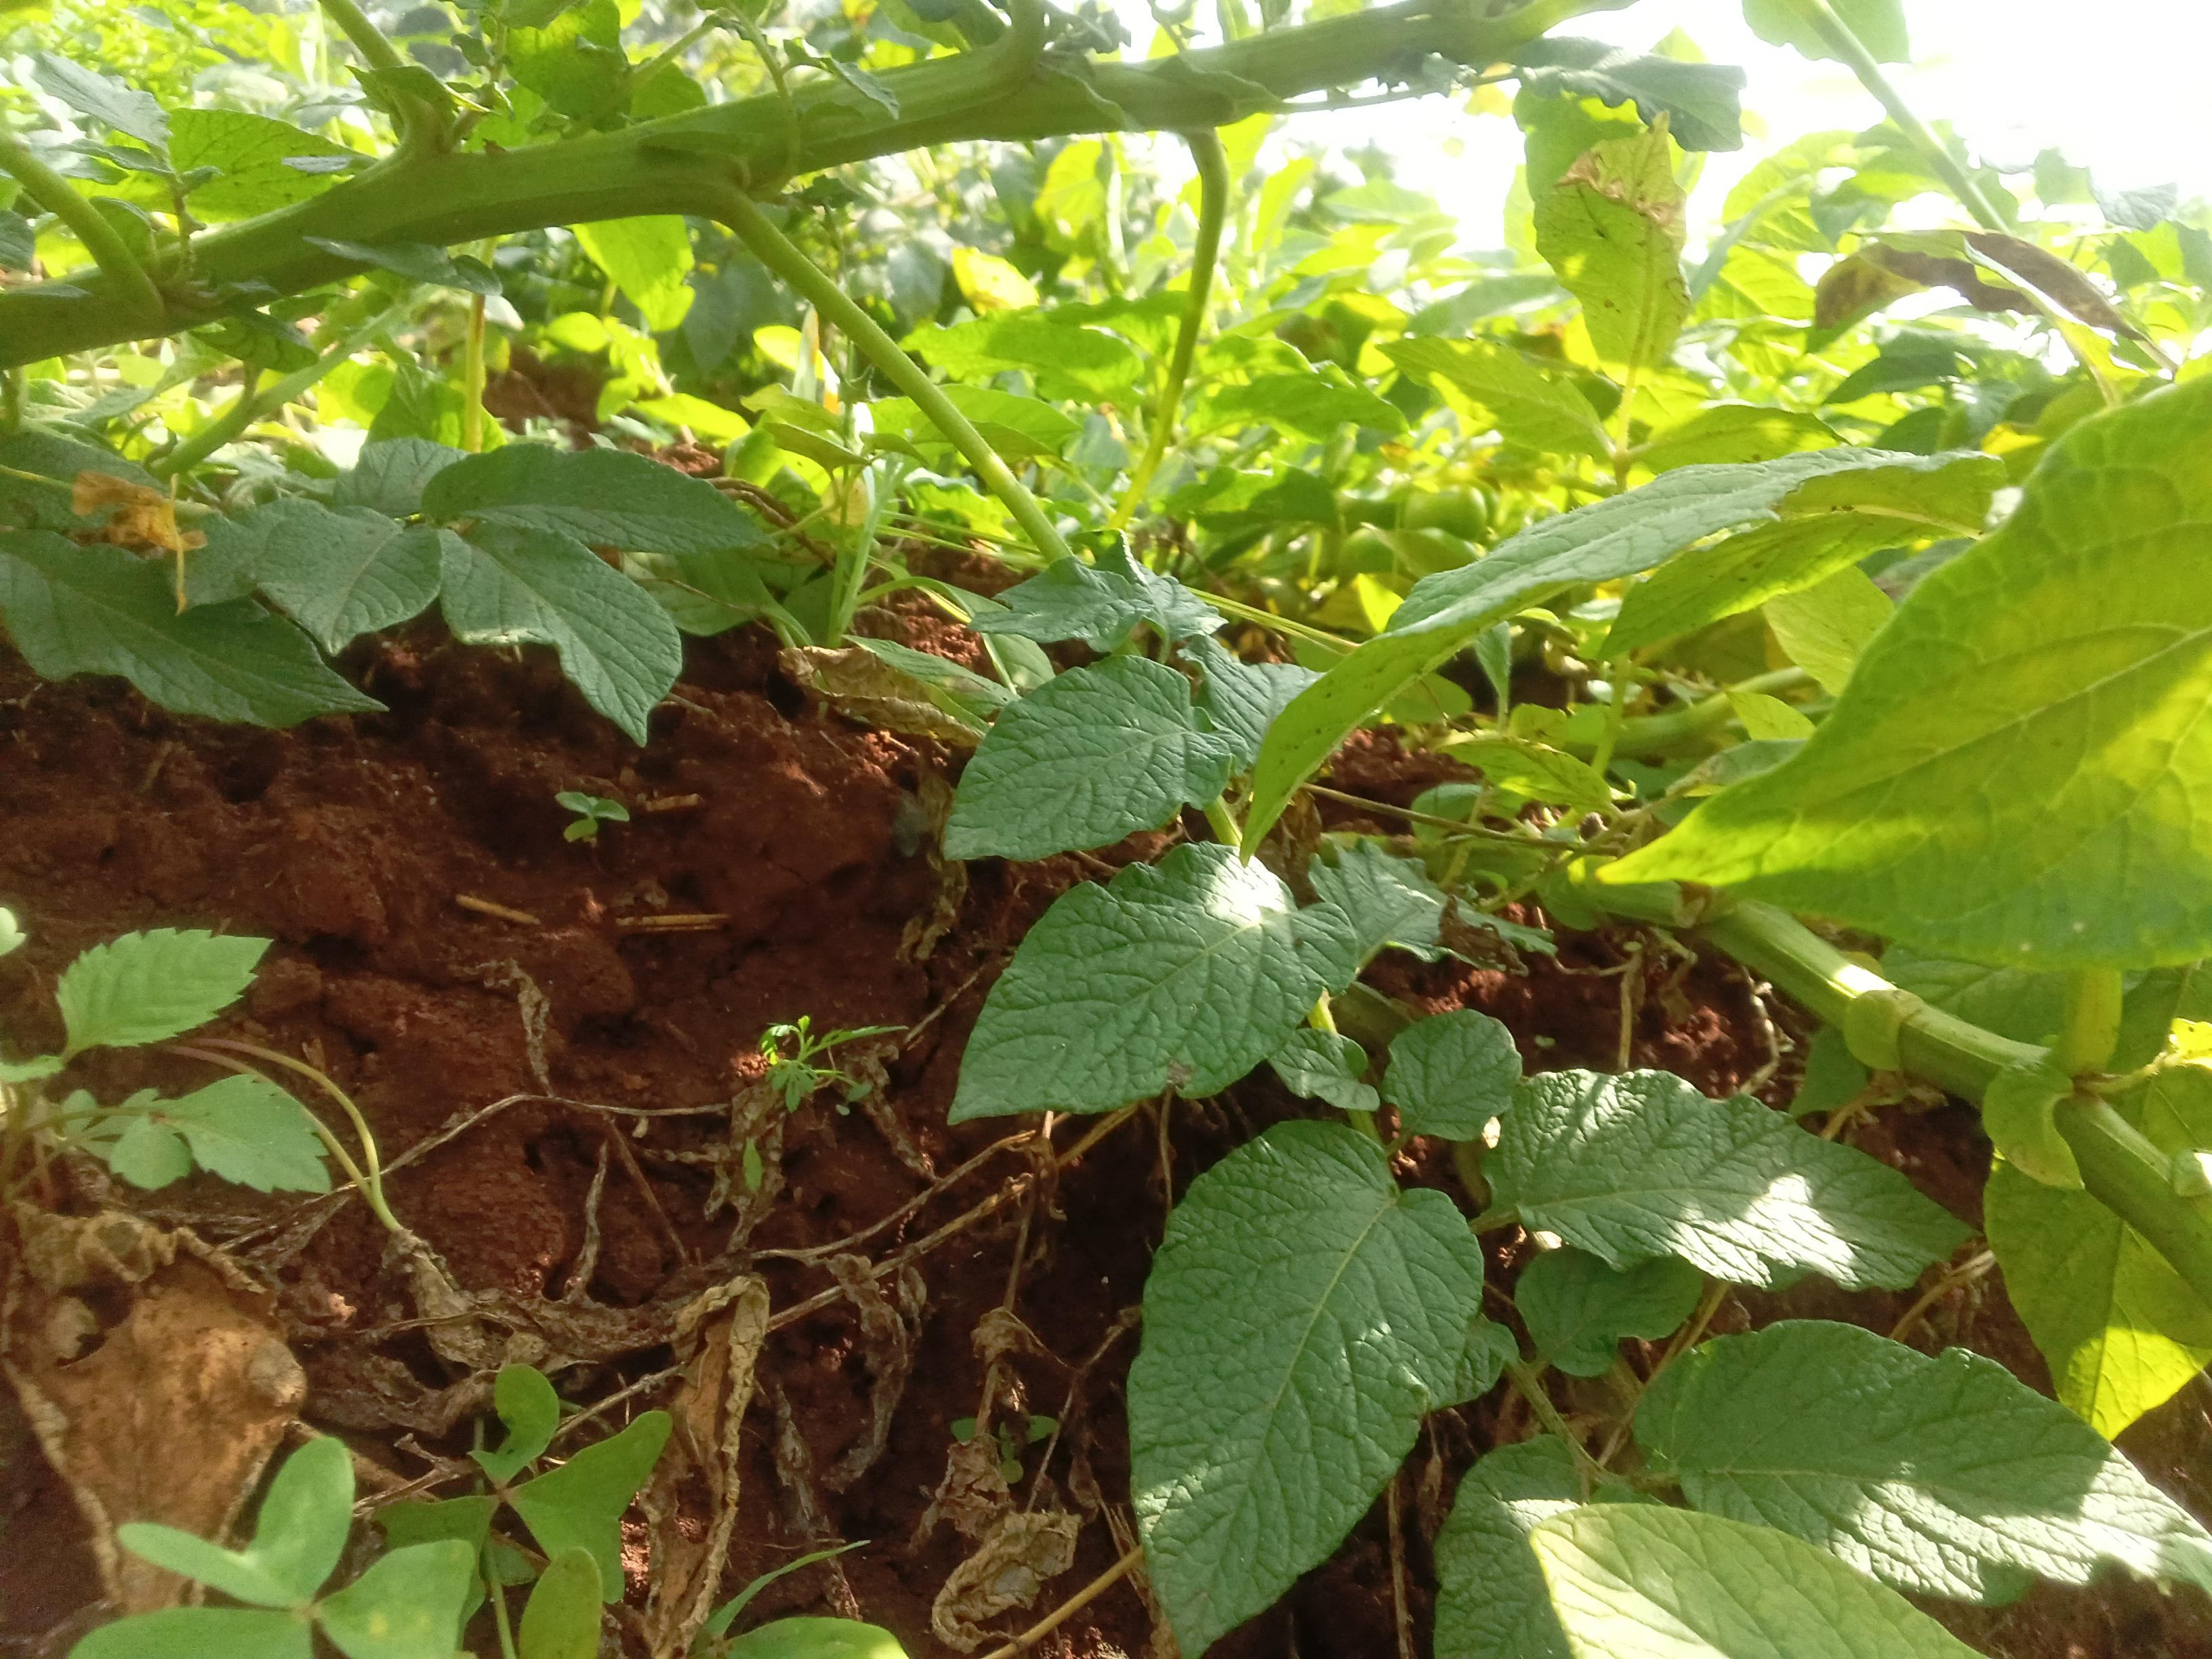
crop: potato
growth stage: harvest maturity
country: Kenya
